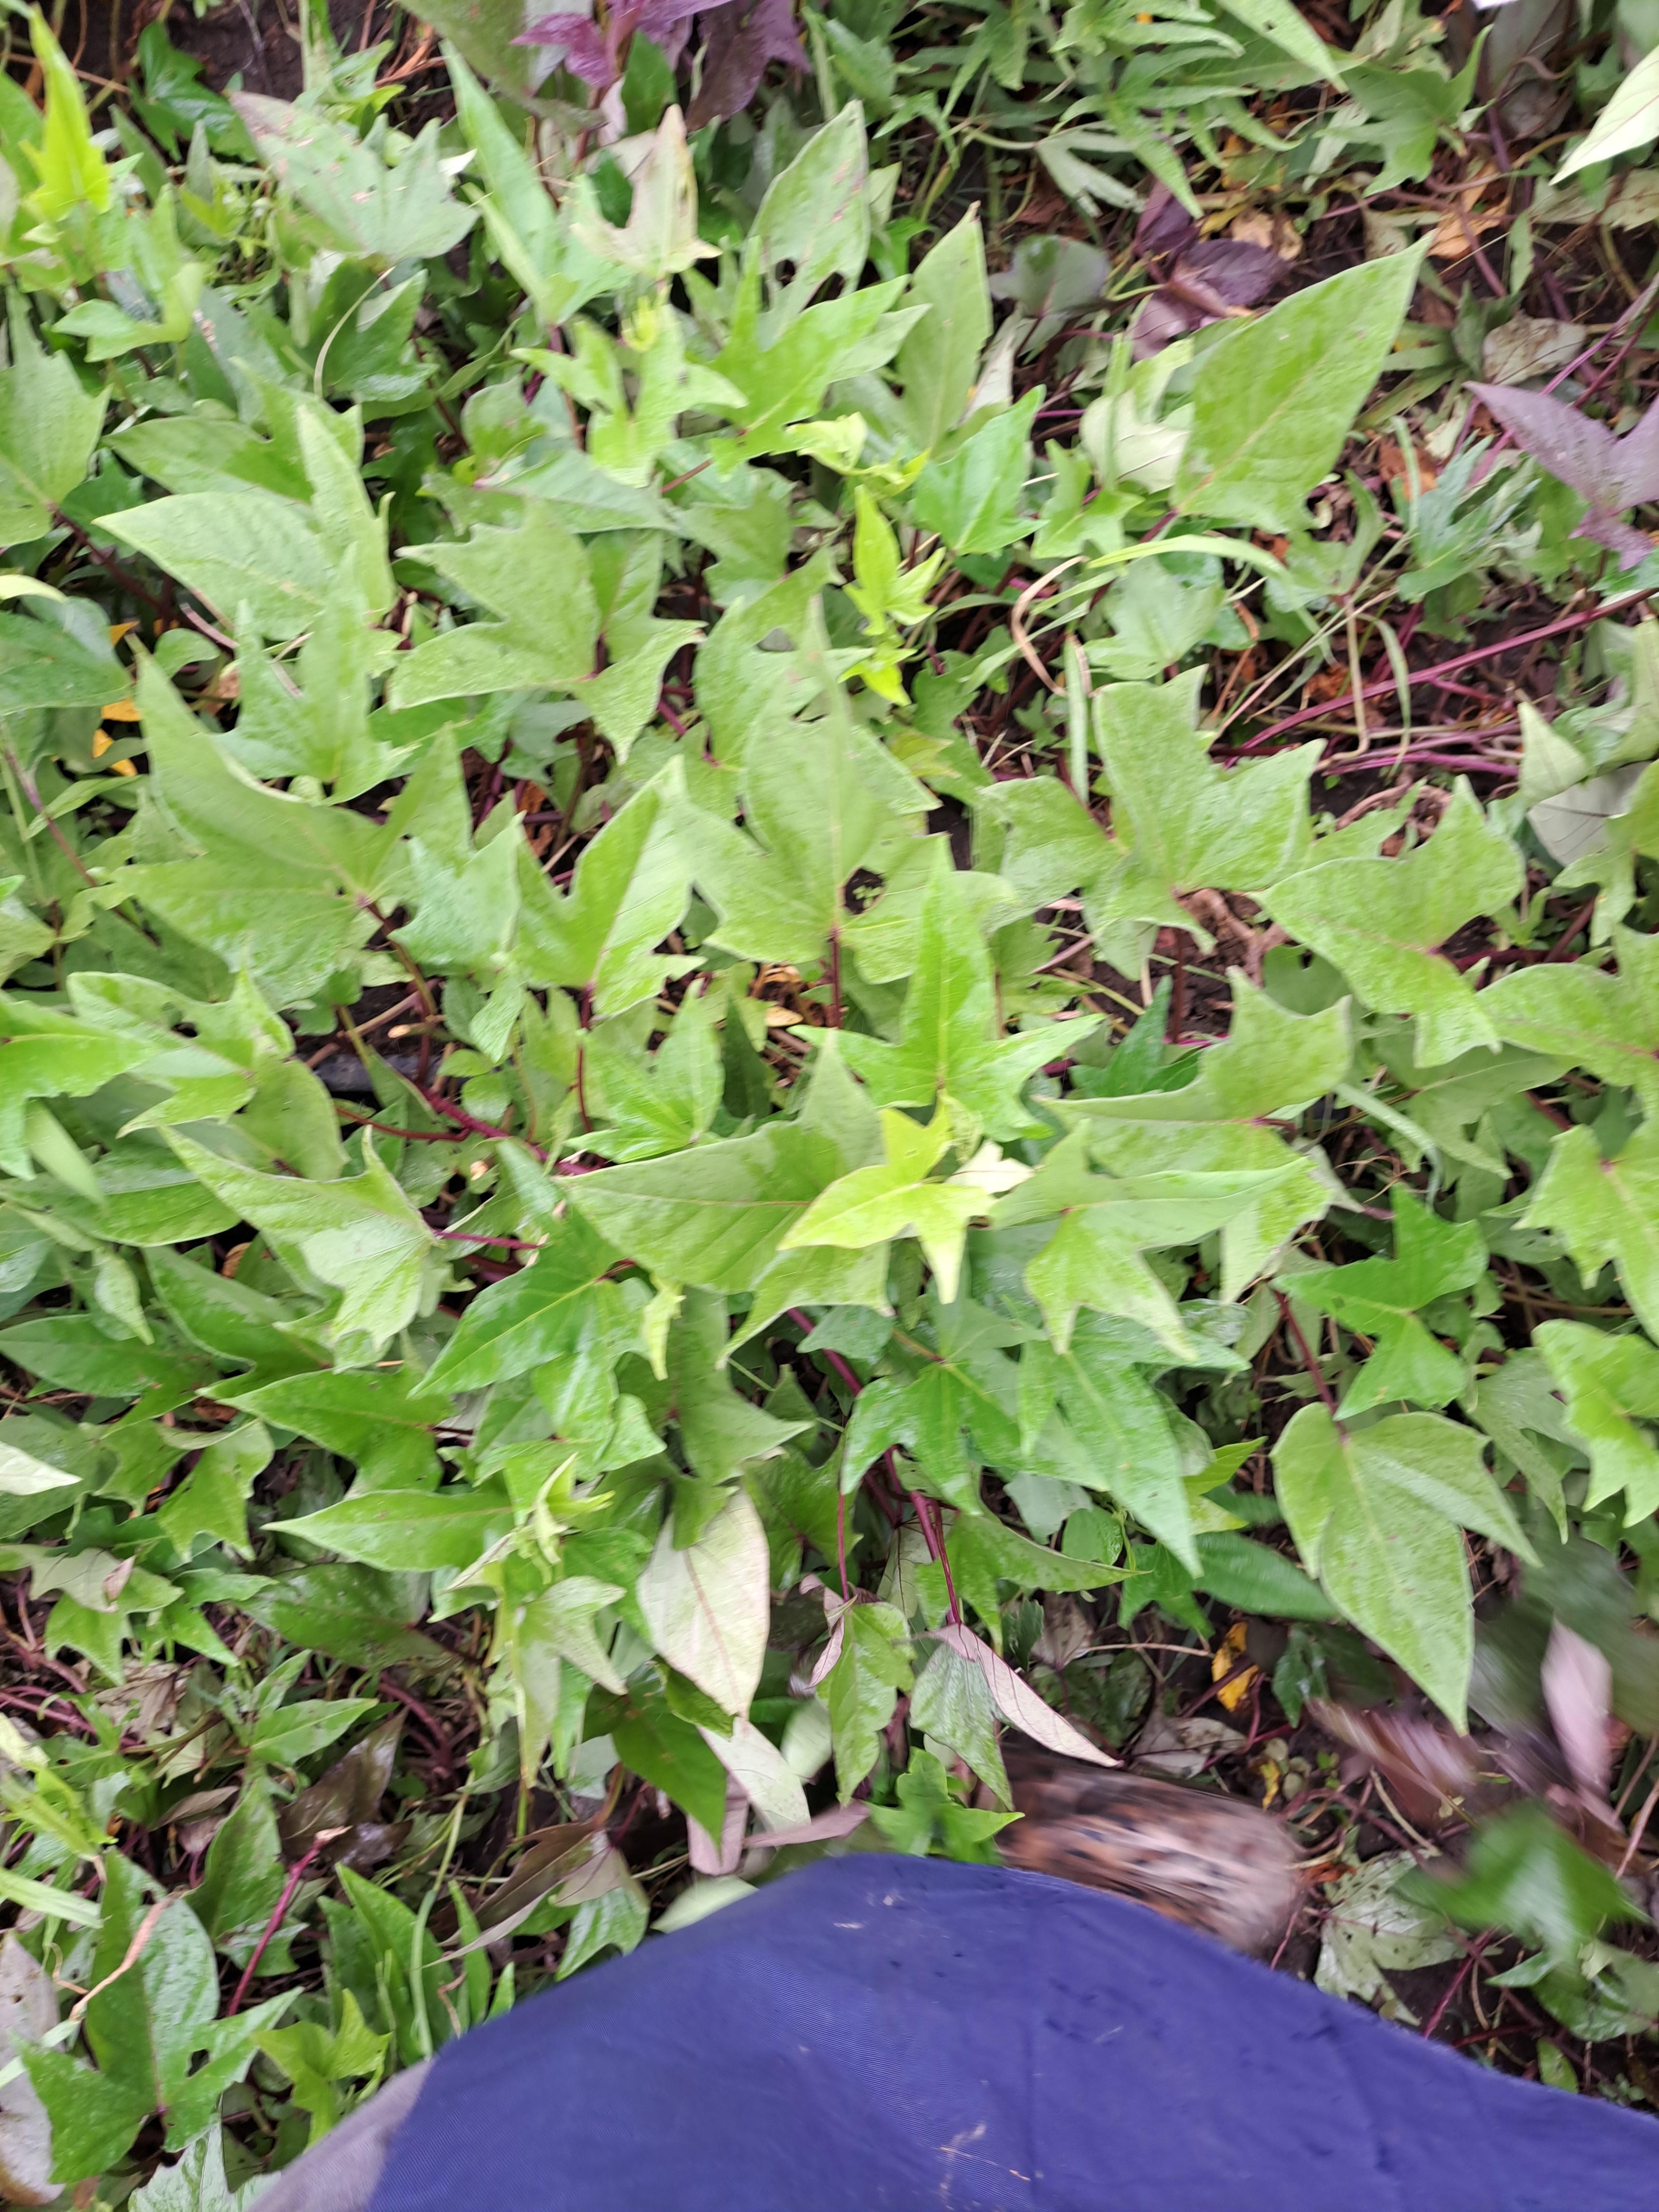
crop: sweet potato
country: Tanzania
